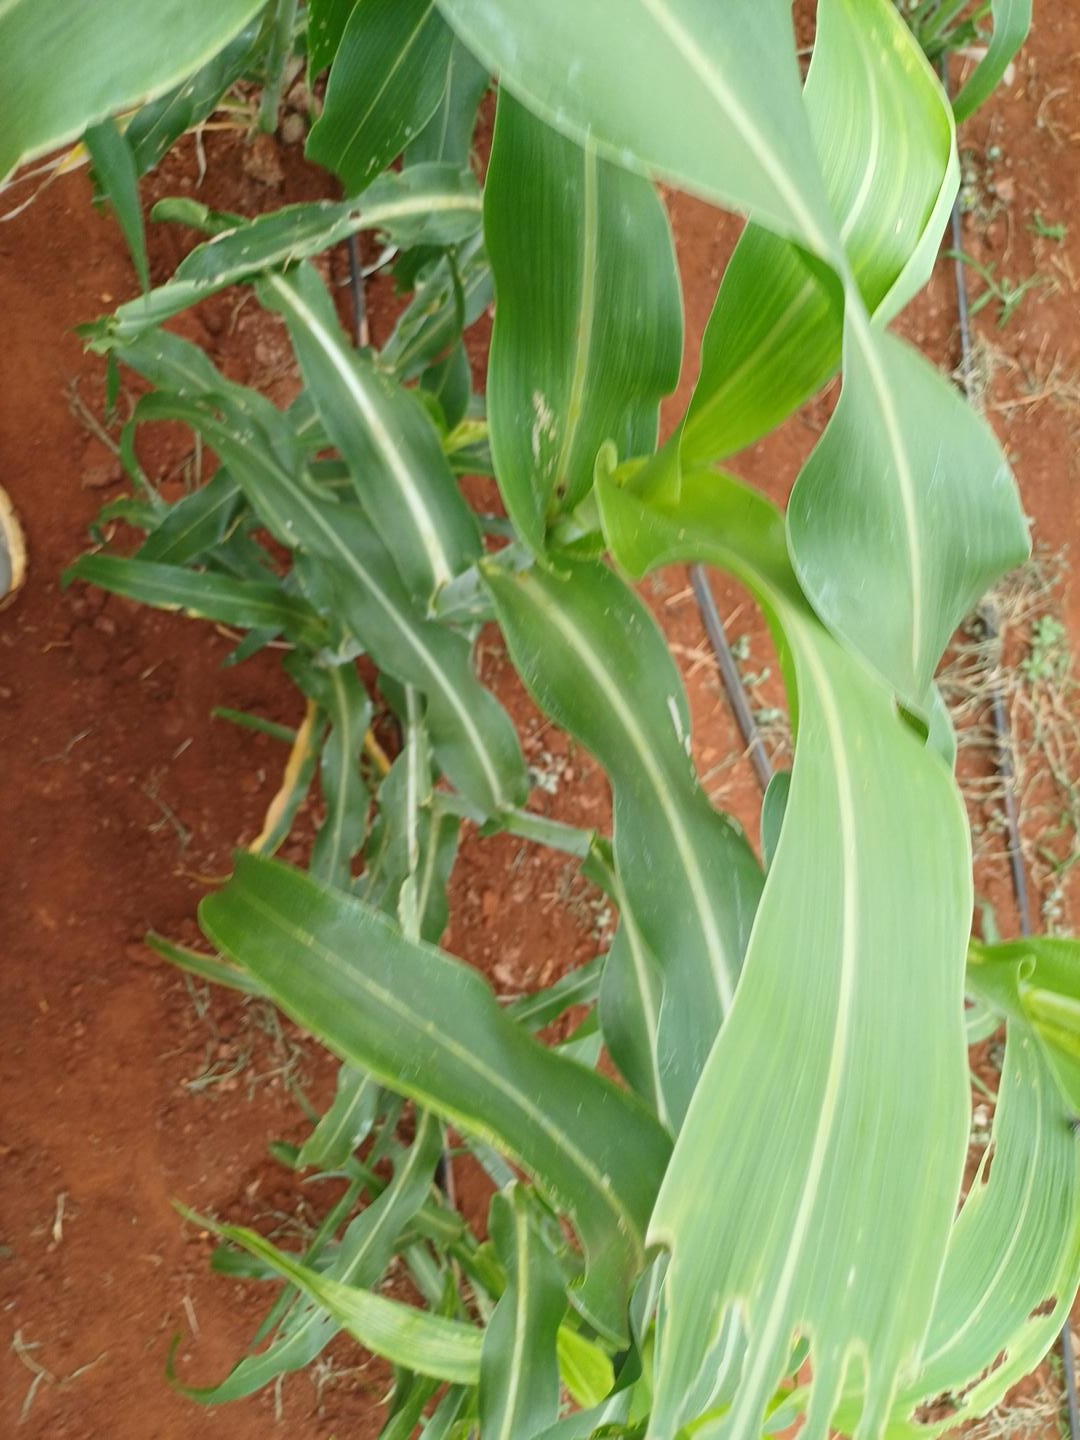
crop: sorghum
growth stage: heading tuber
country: Kenya
